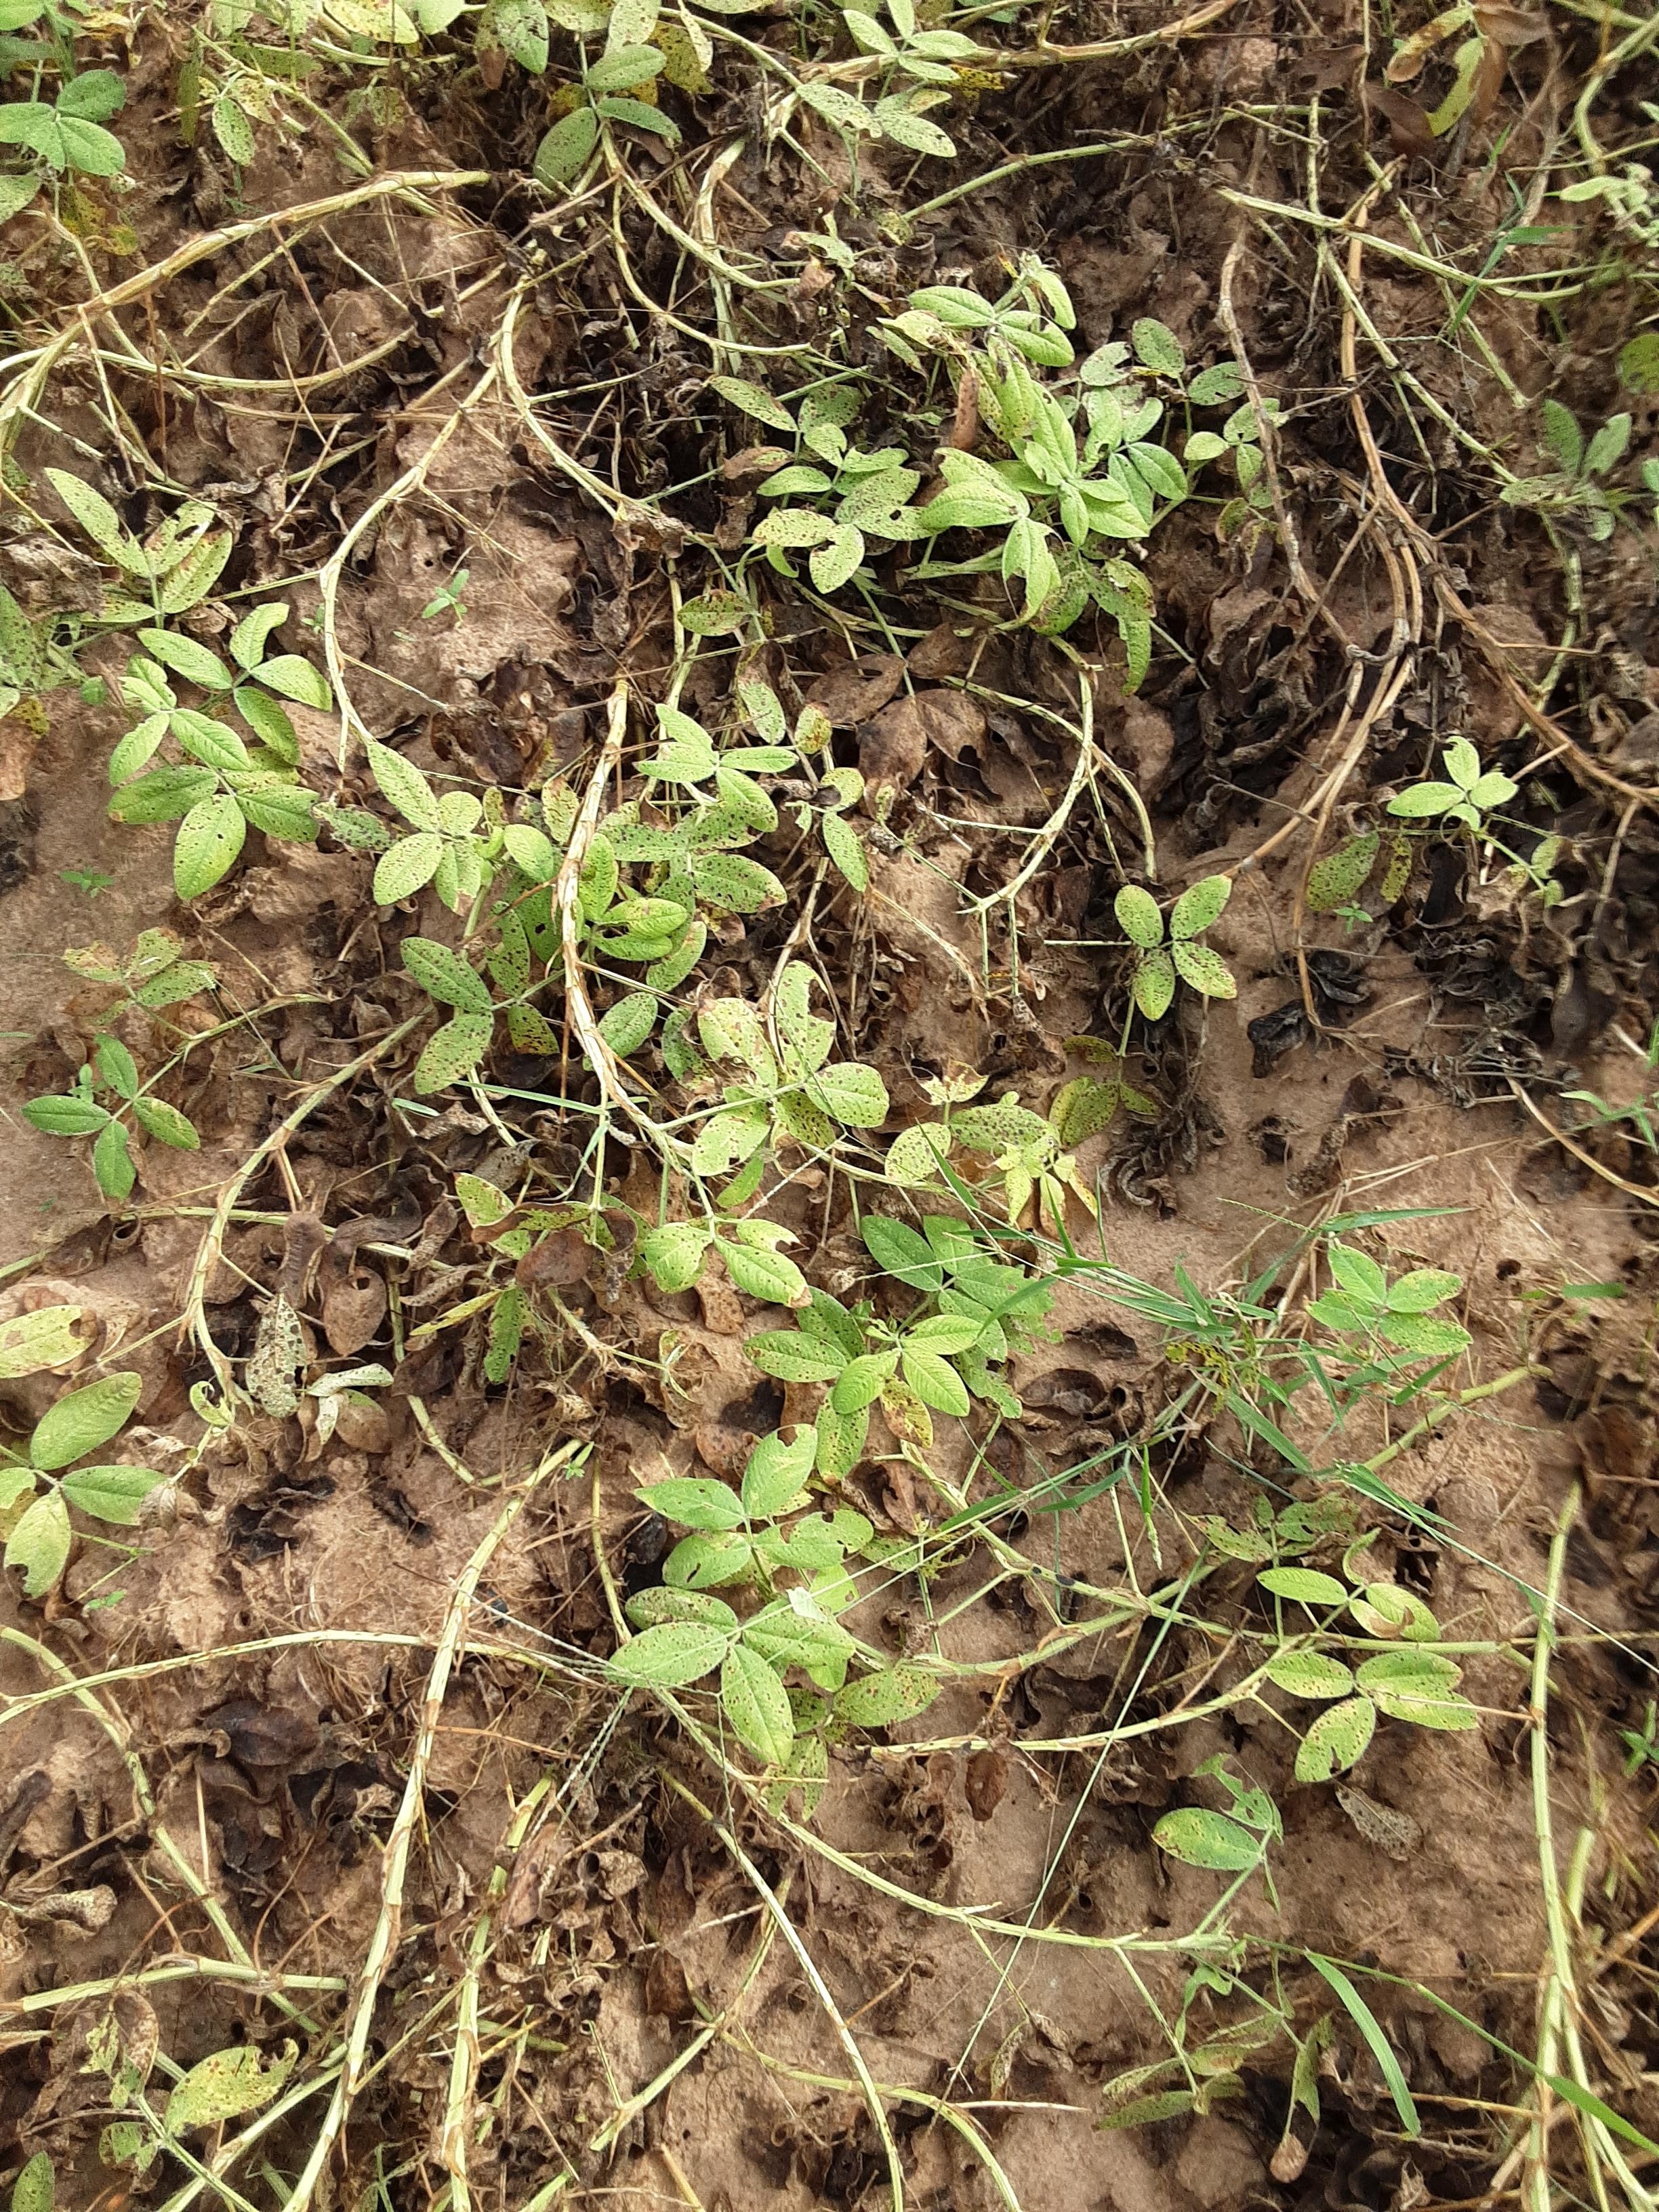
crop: groundnut
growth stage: flowering
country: Senegal
